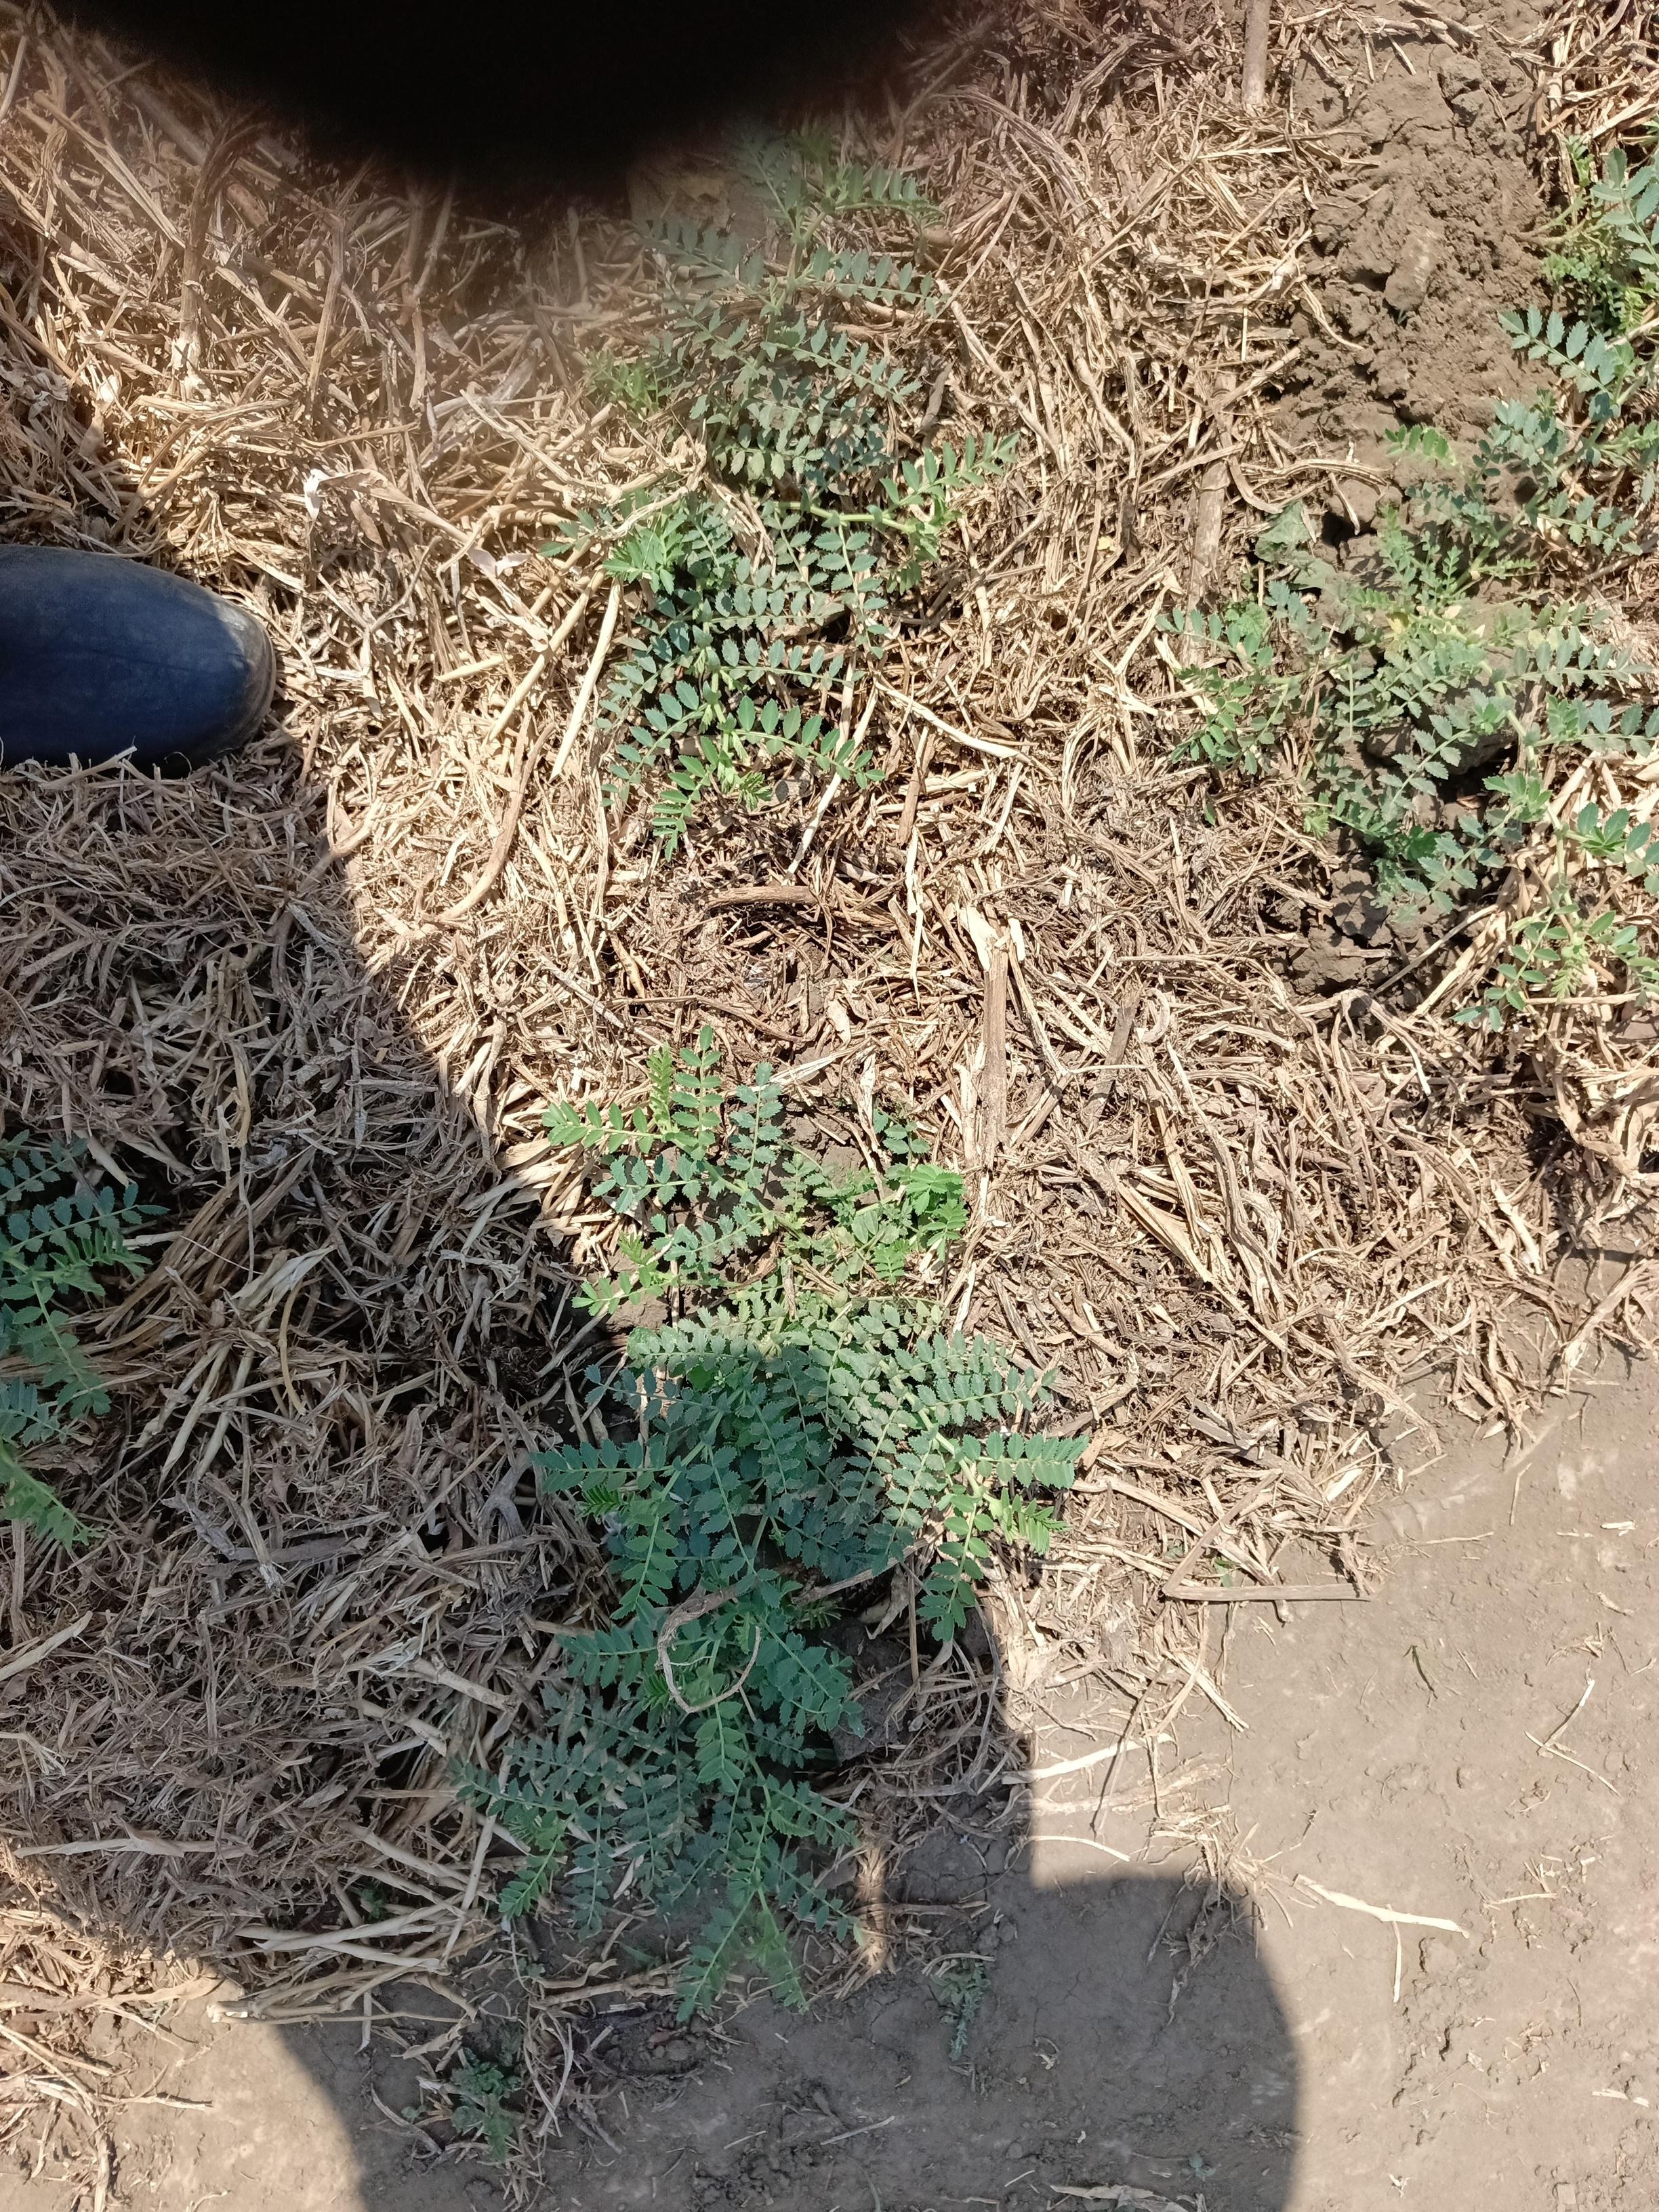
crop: chickpea
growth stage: vegetative
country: Tanzania
